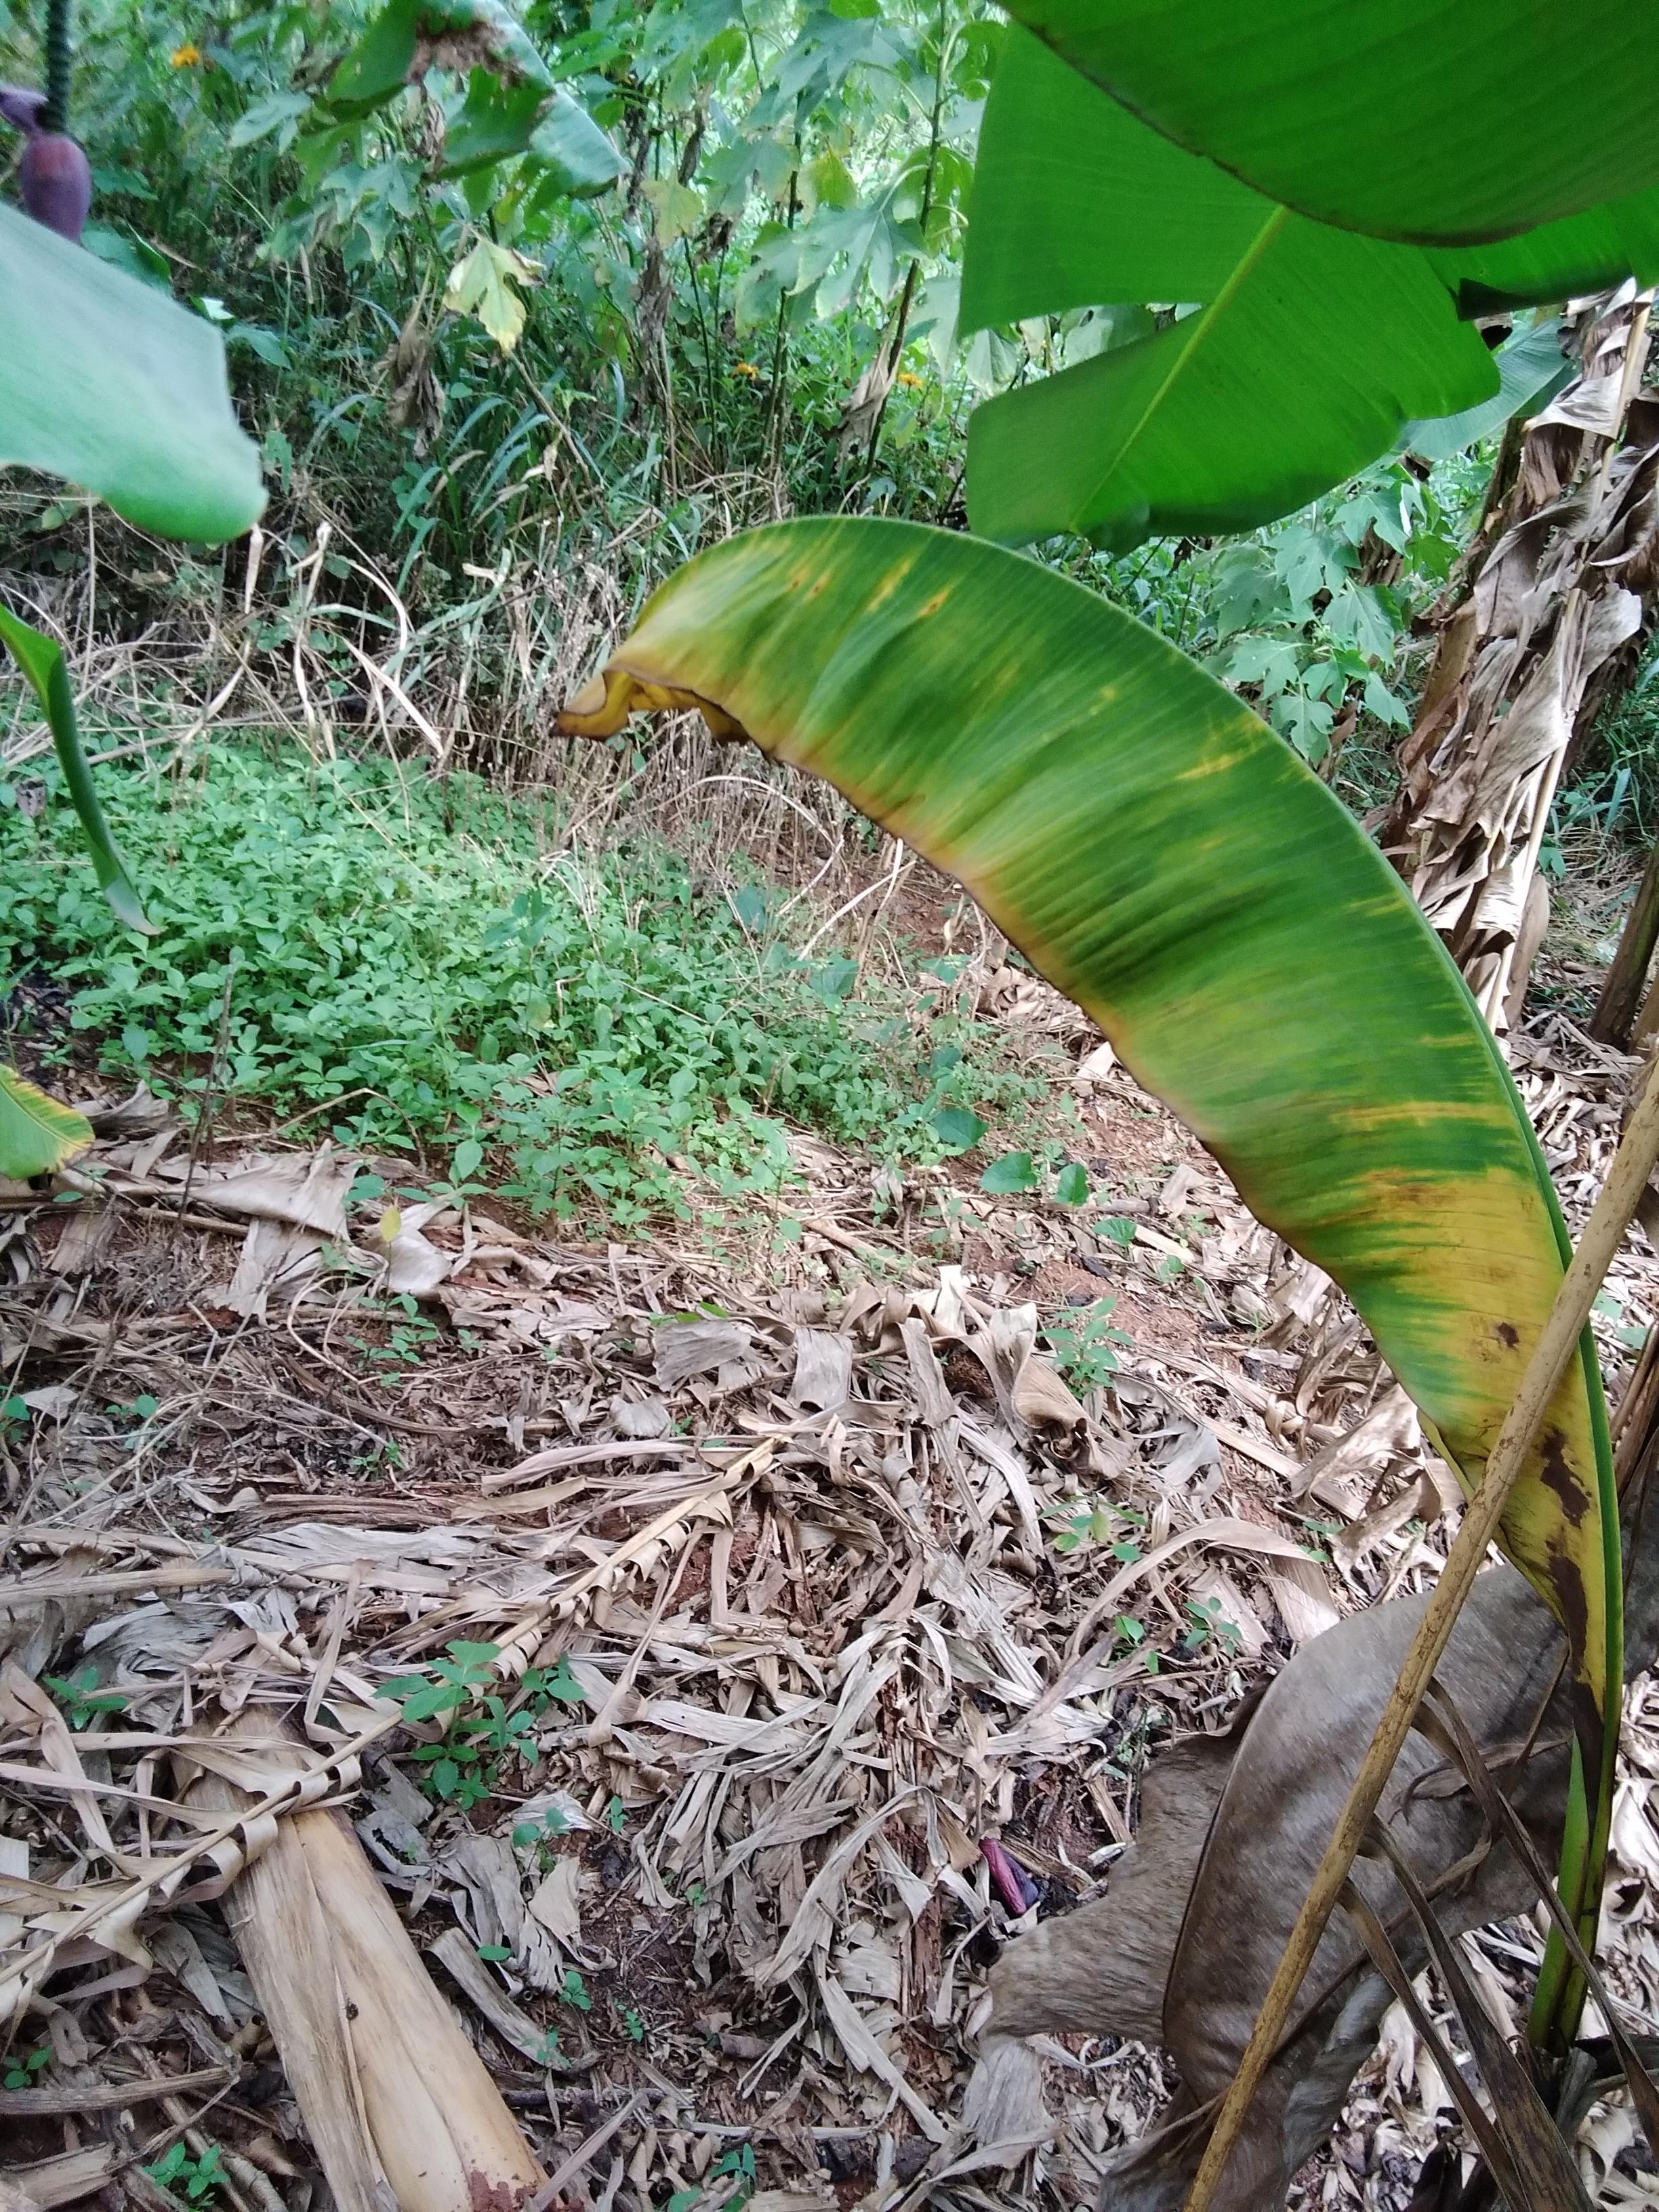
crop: banana
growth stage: vegetative
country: Uganda
